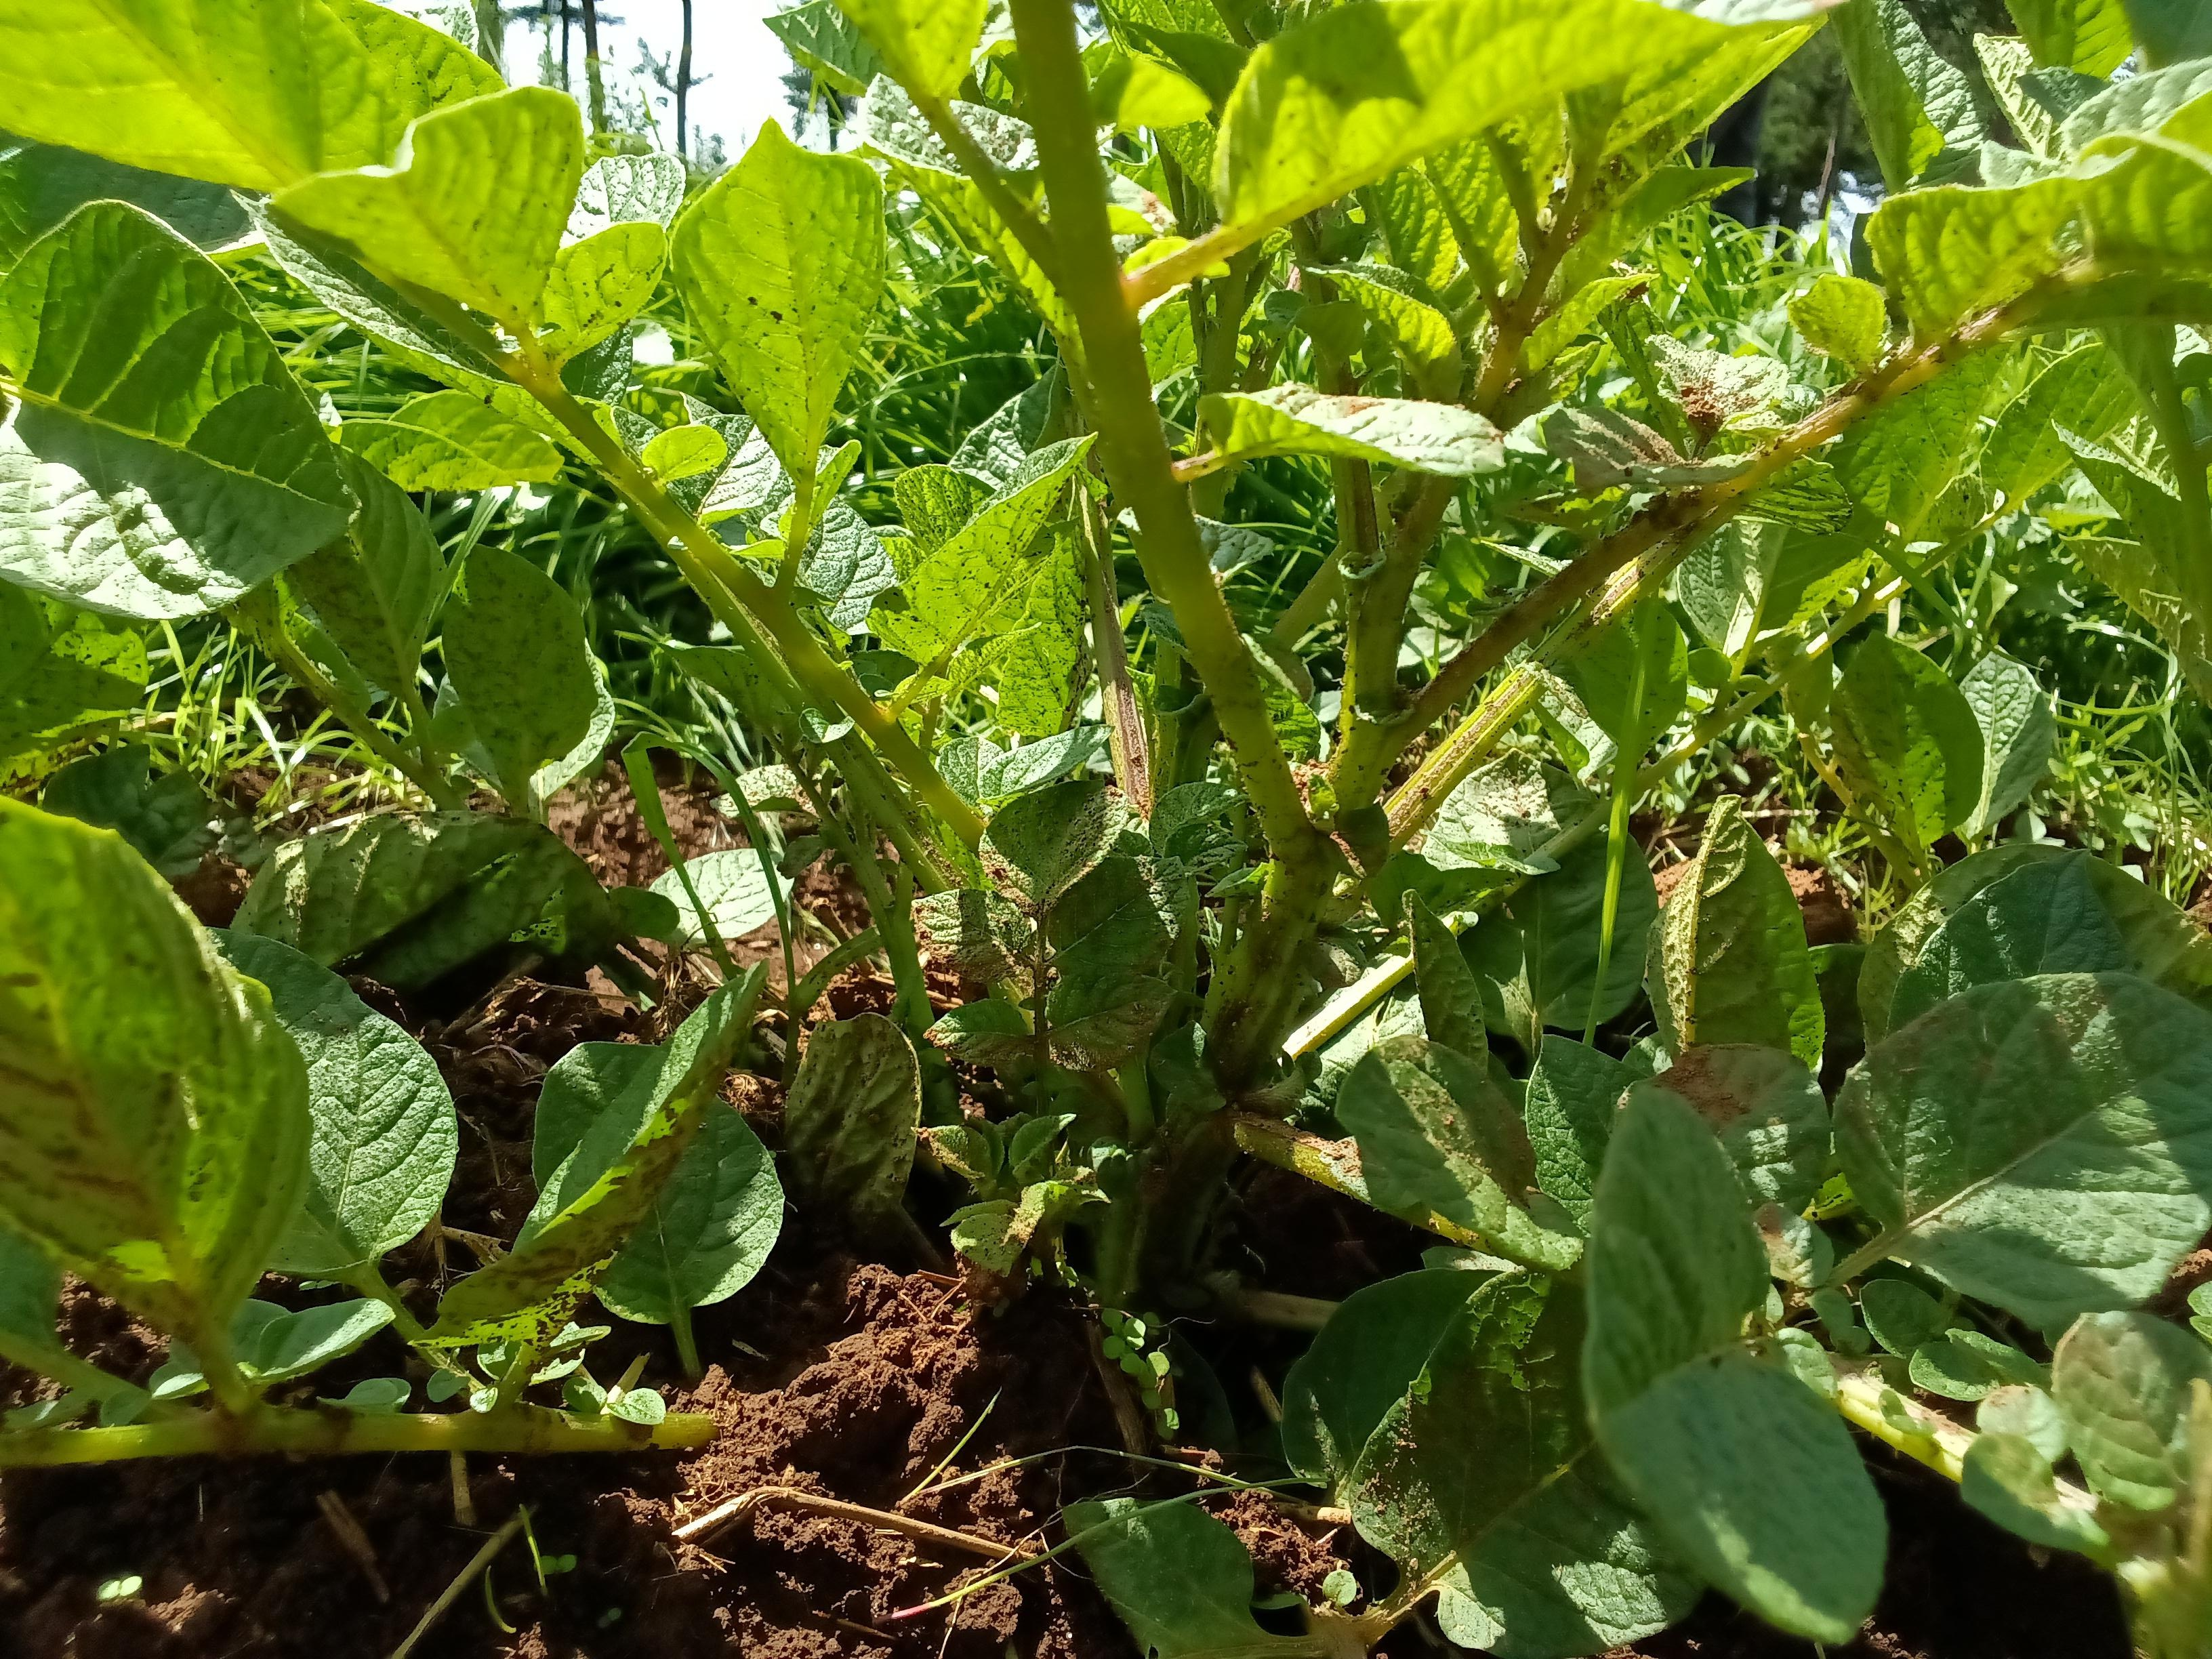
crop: potato
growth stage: vegetative
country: Kenya
